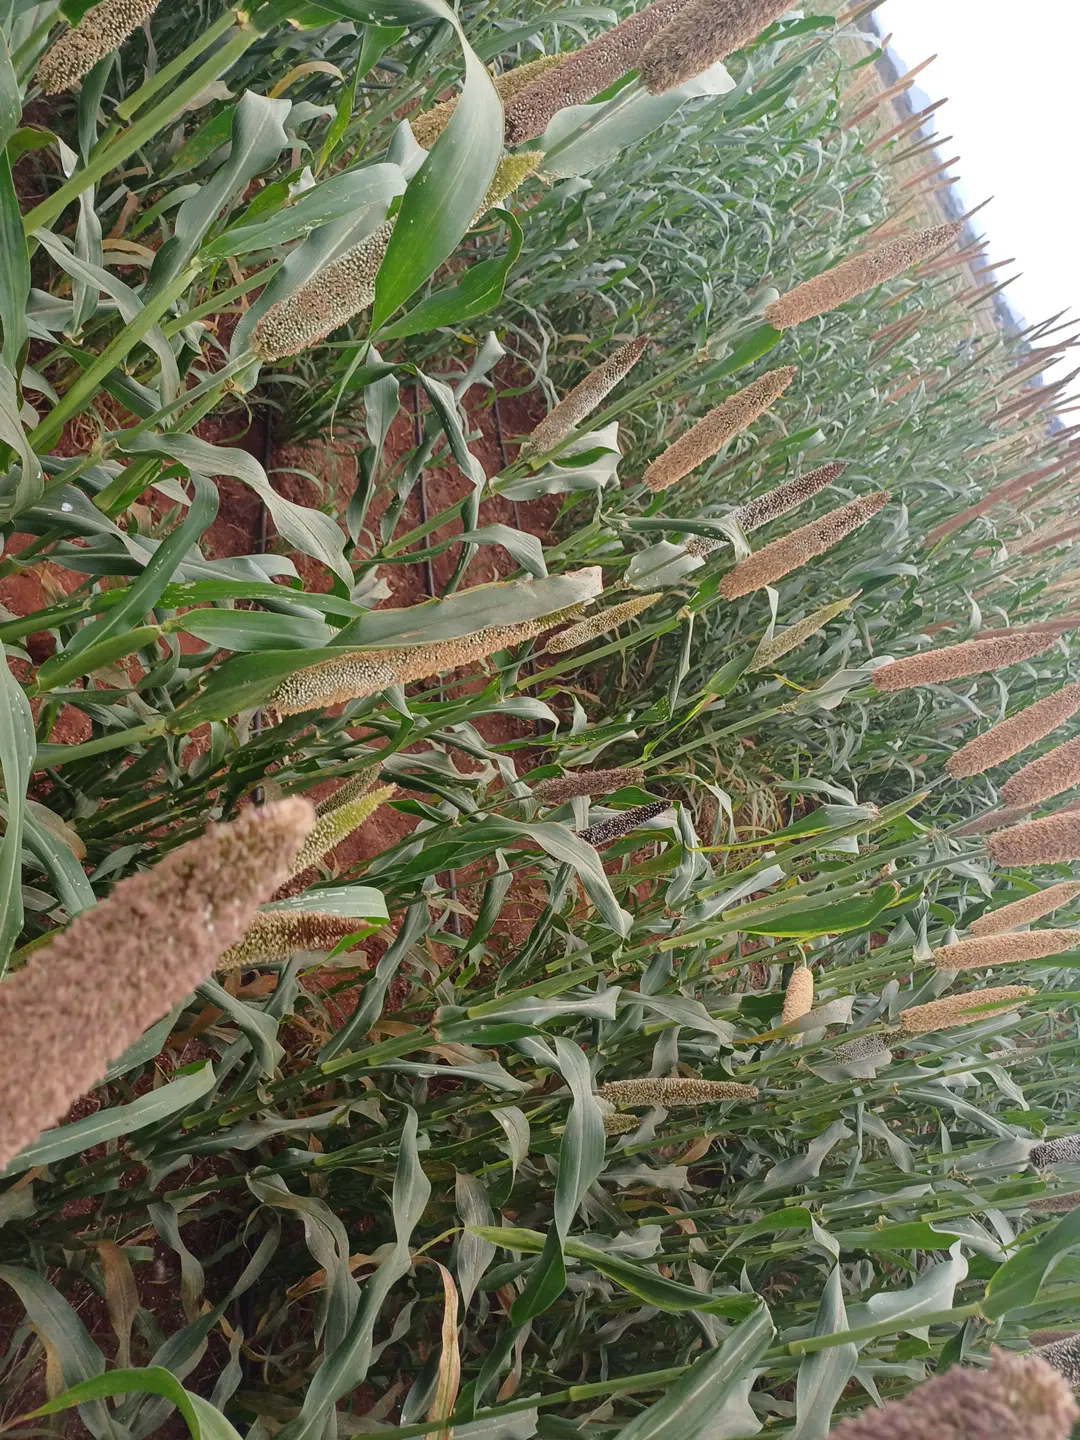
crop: pearl millet
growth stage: filling grain
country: Kenya
